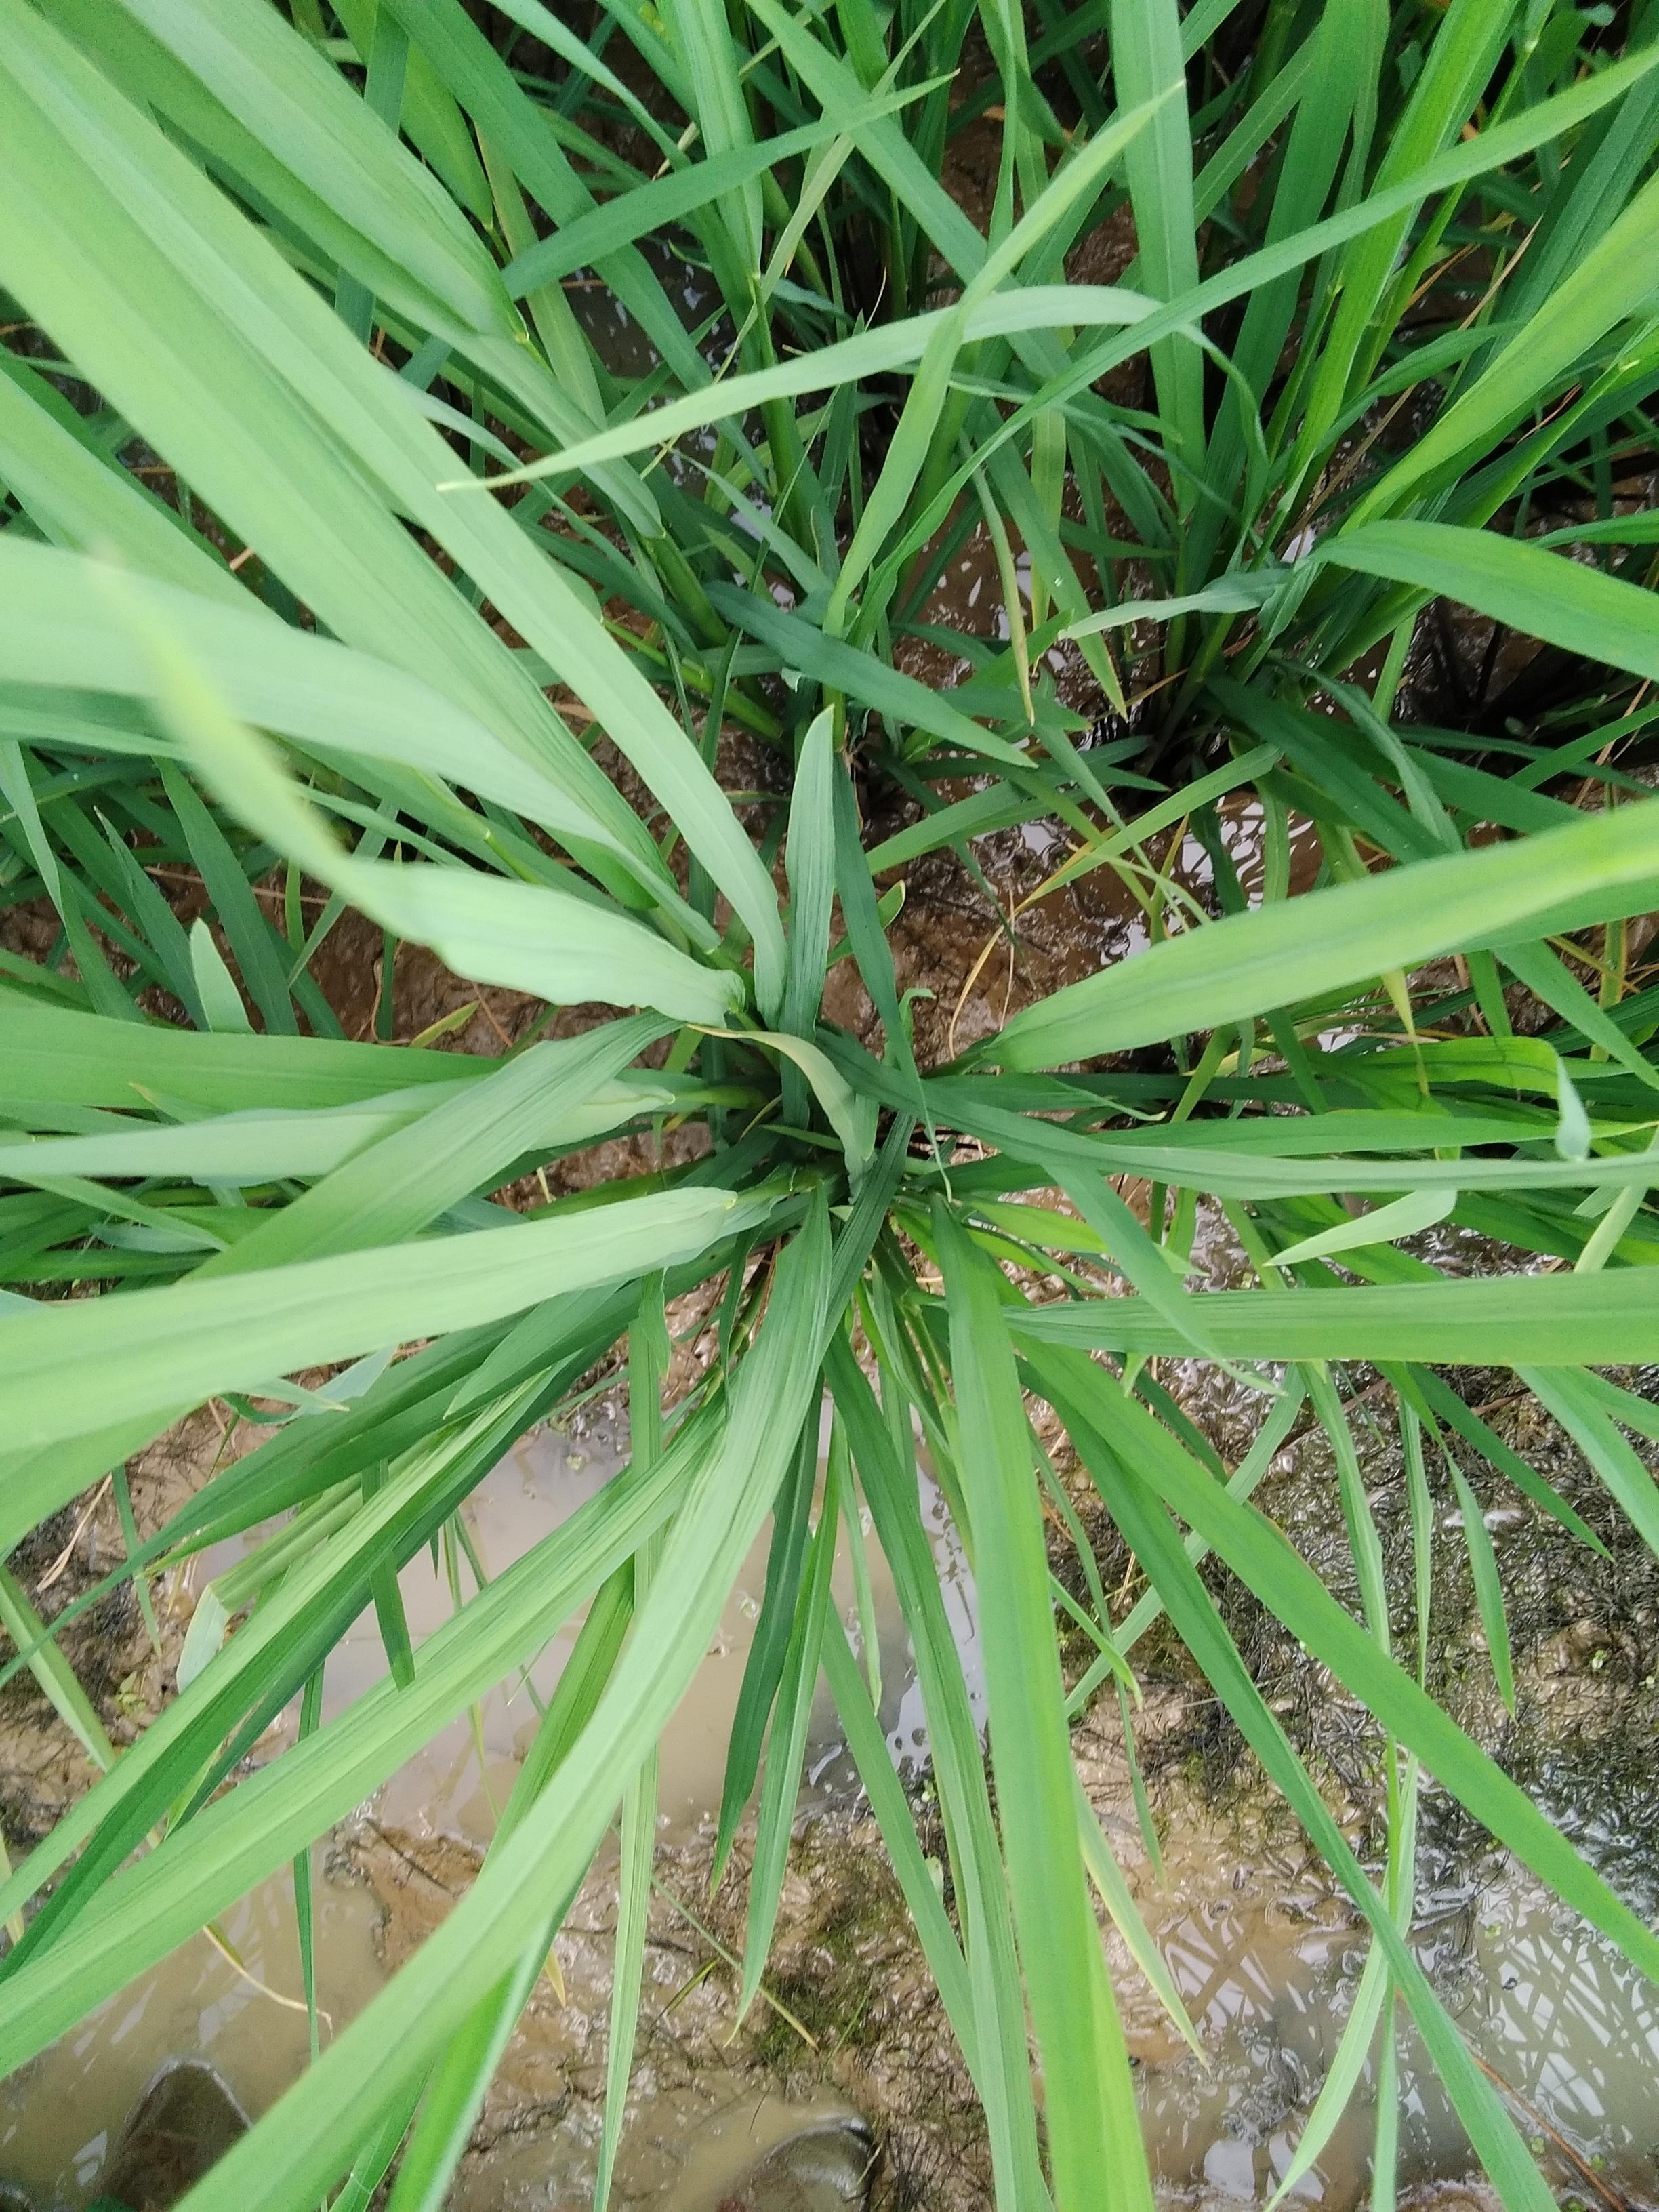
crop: rice
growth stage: booting
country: Nigeria
